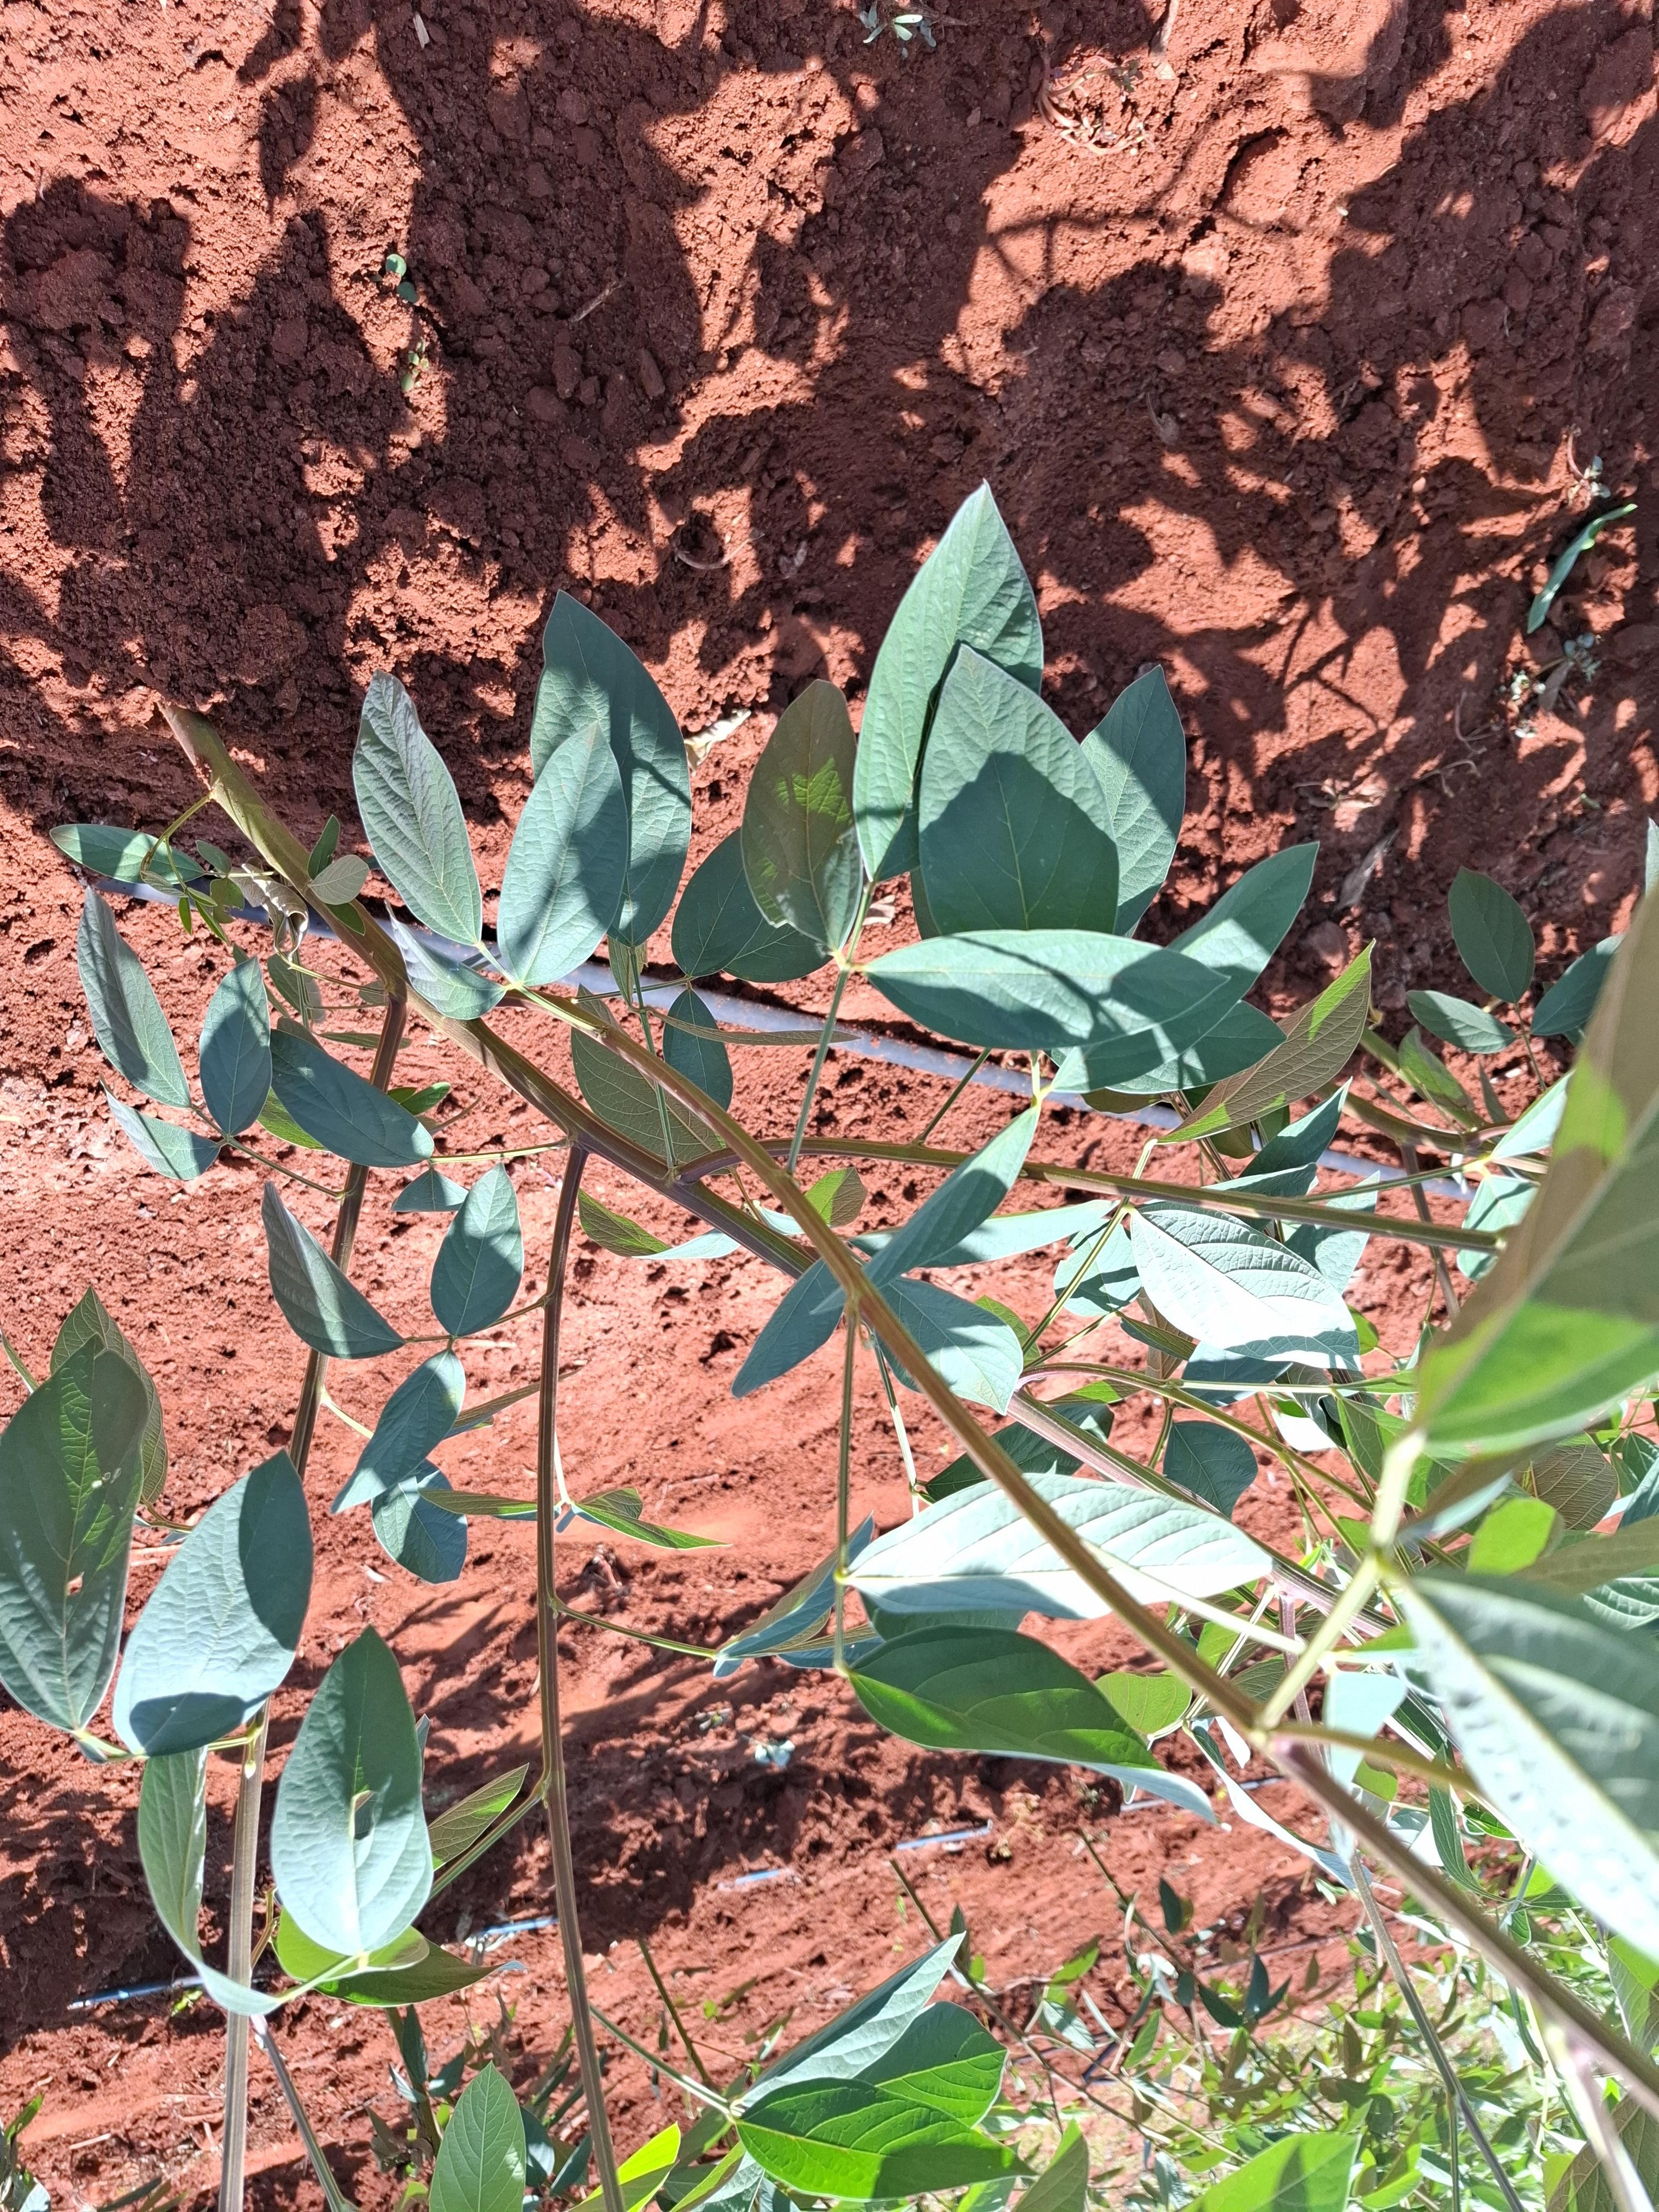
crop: pigeonpea
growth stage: flowering
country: Kenya
